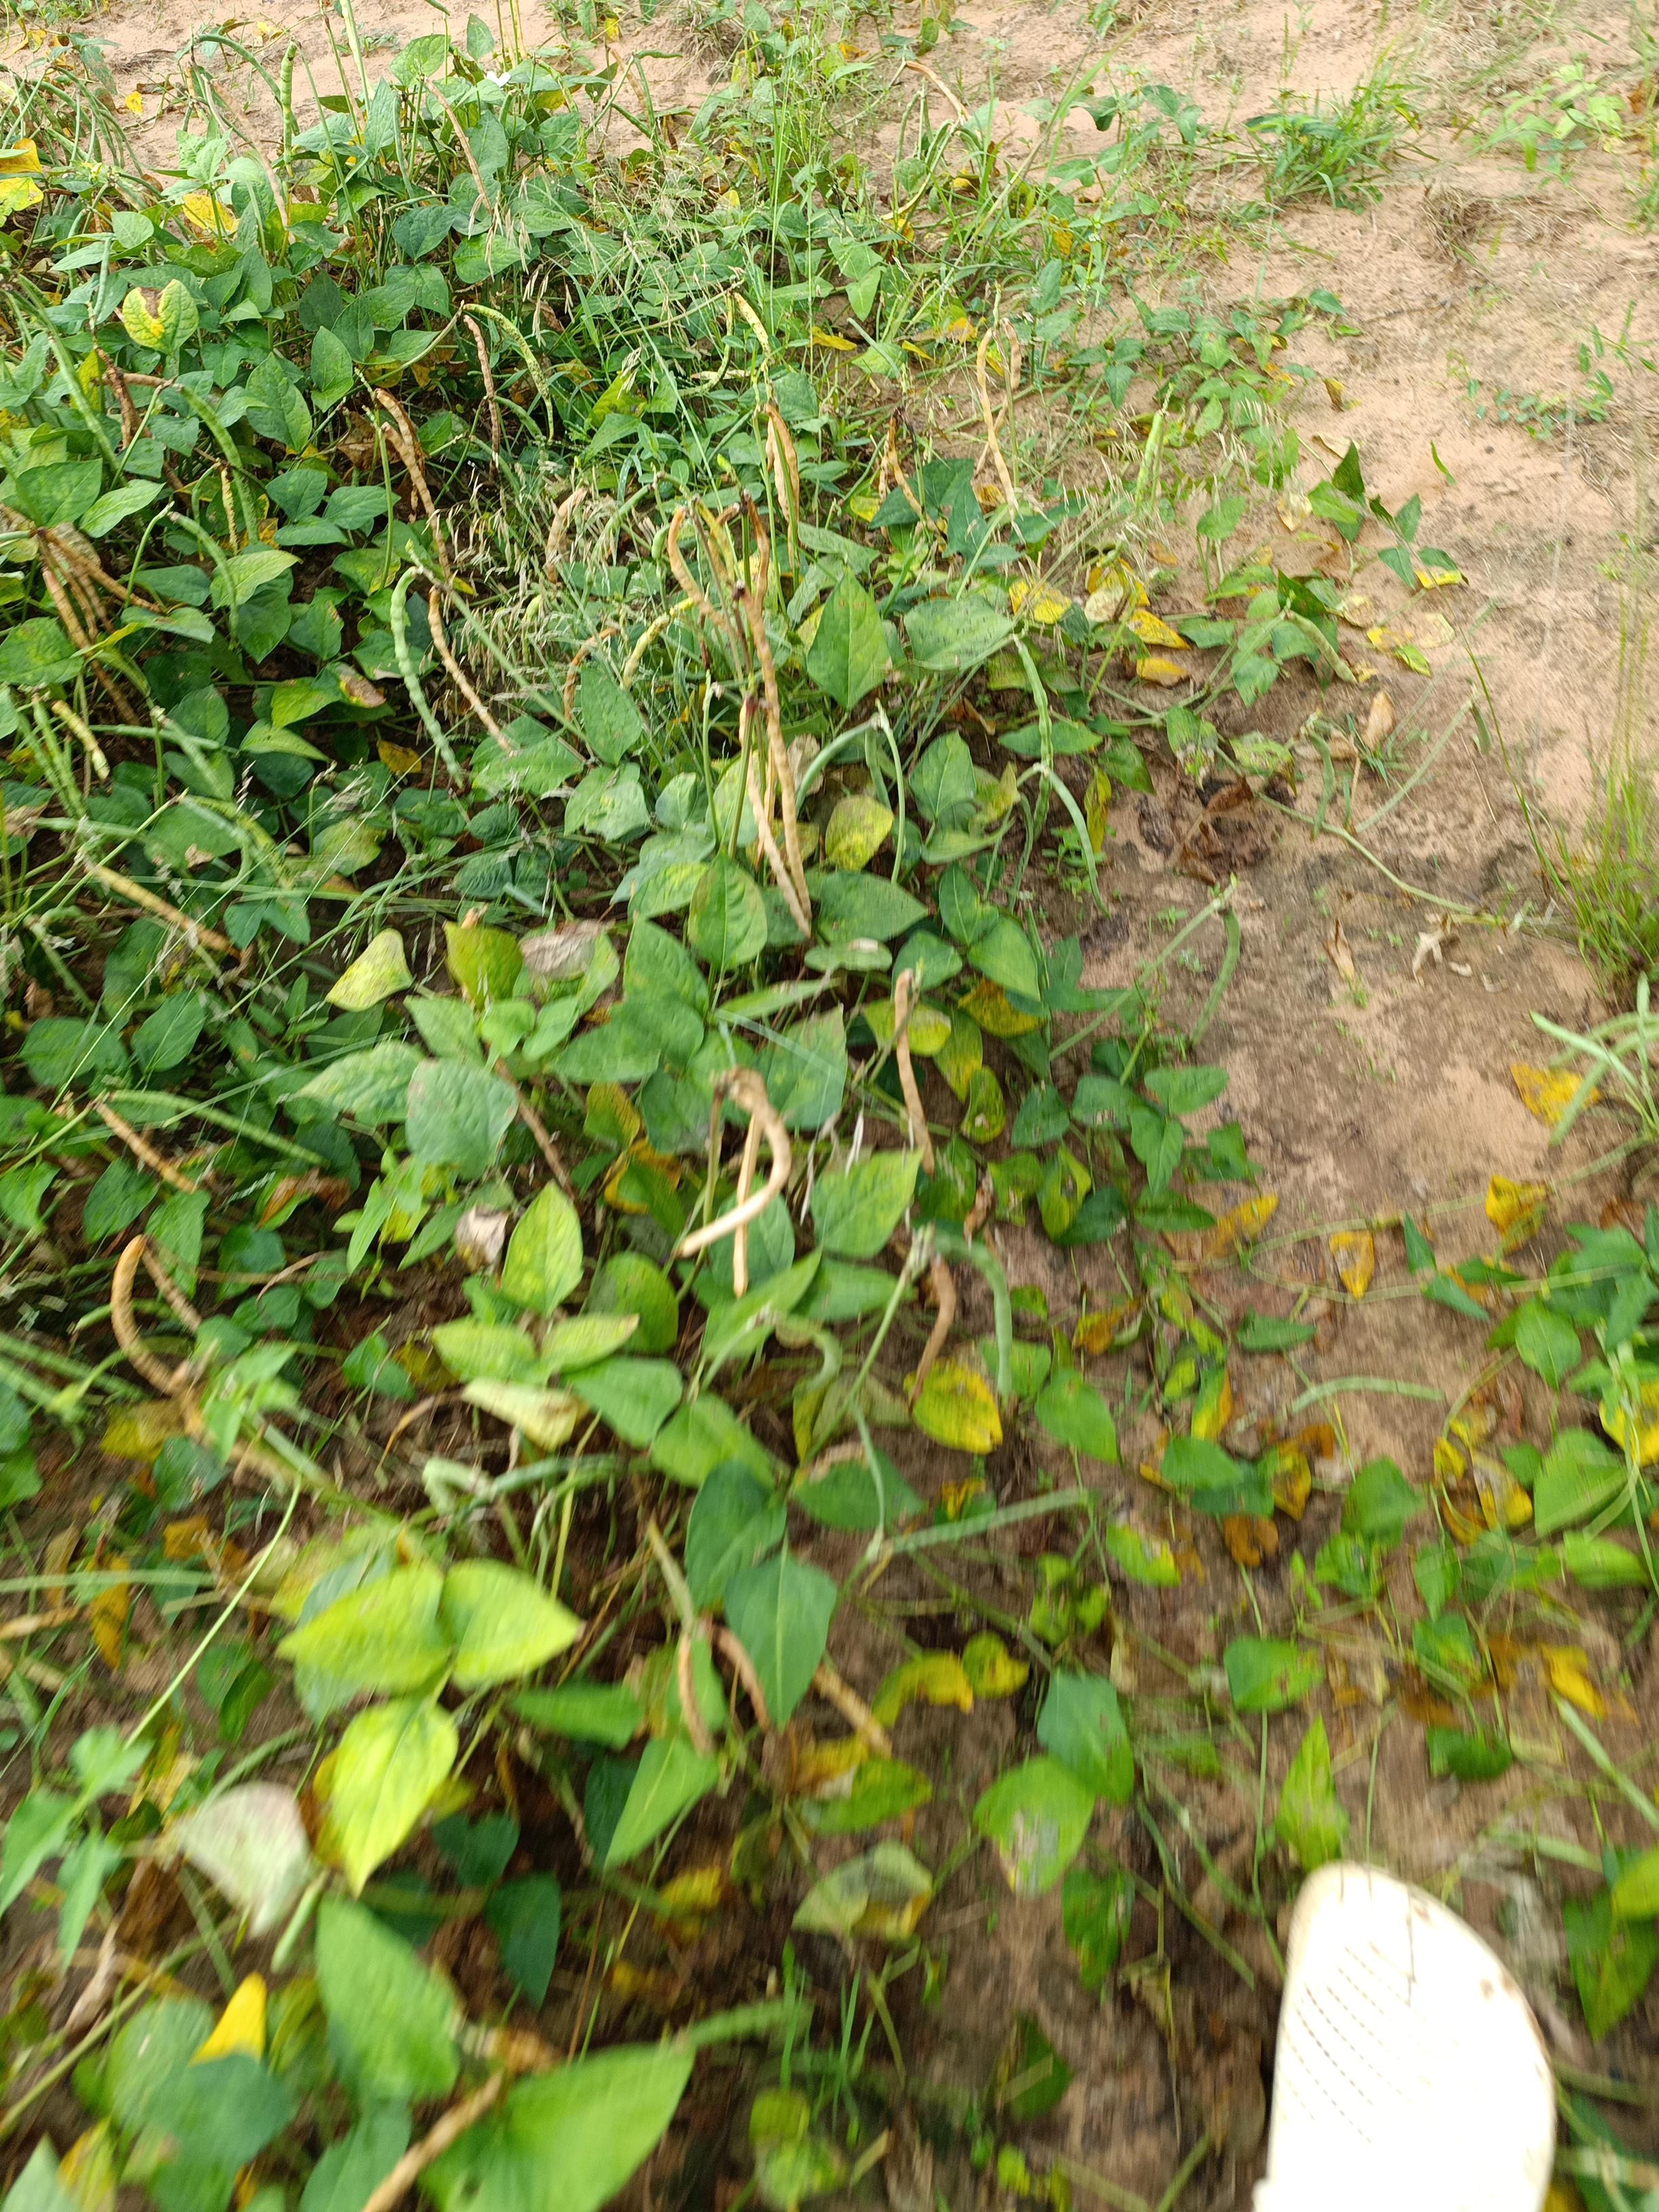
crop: cowpea
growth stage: maturity
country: Nigeria
